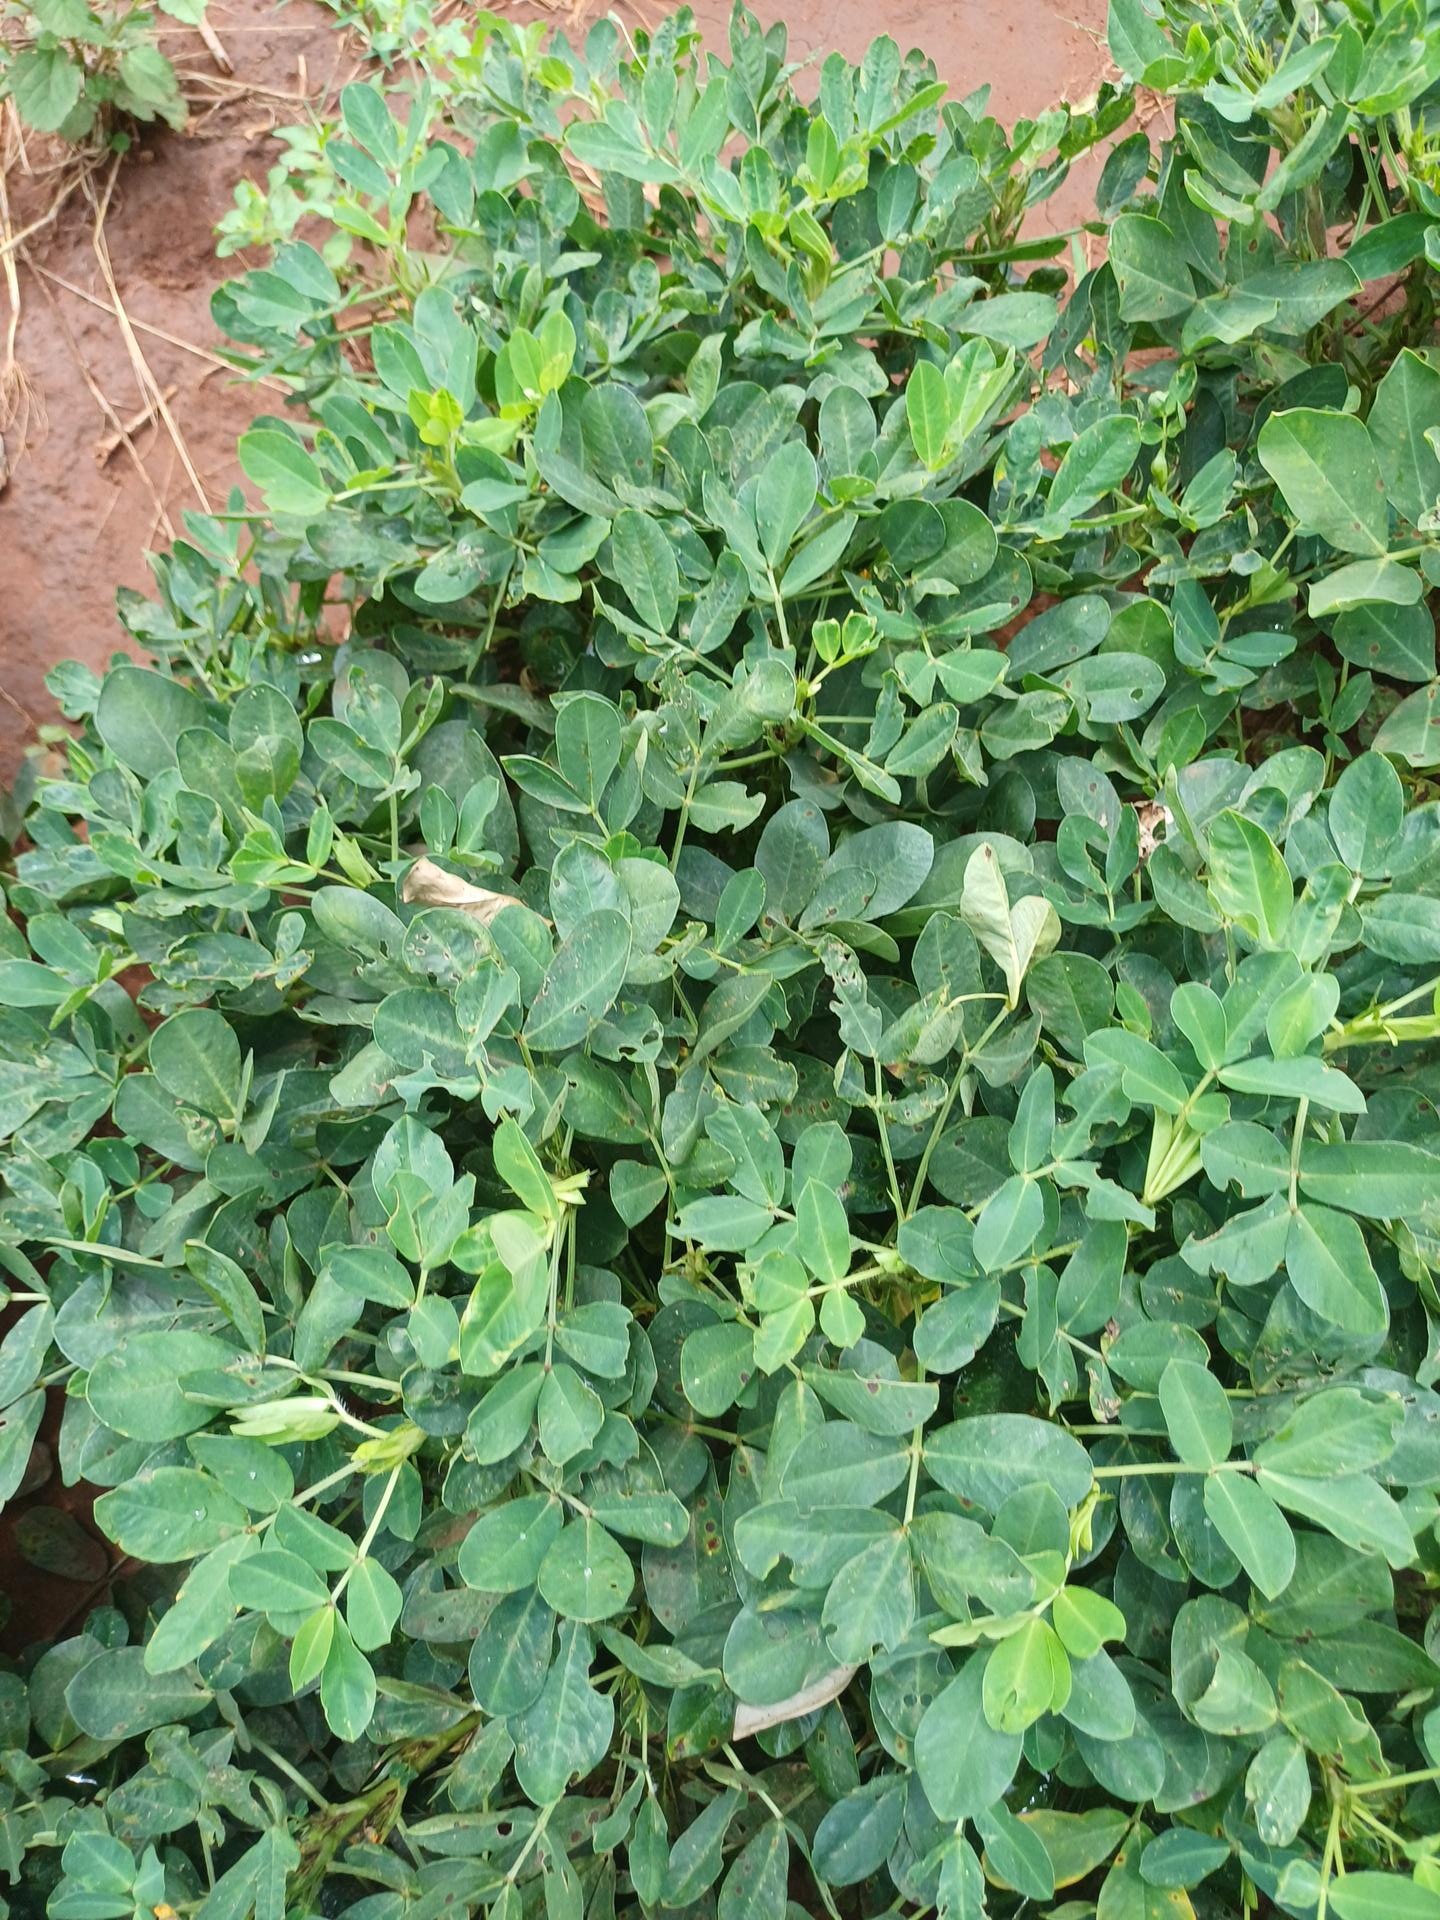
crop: groundnut
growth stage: pegging
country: Kenya
